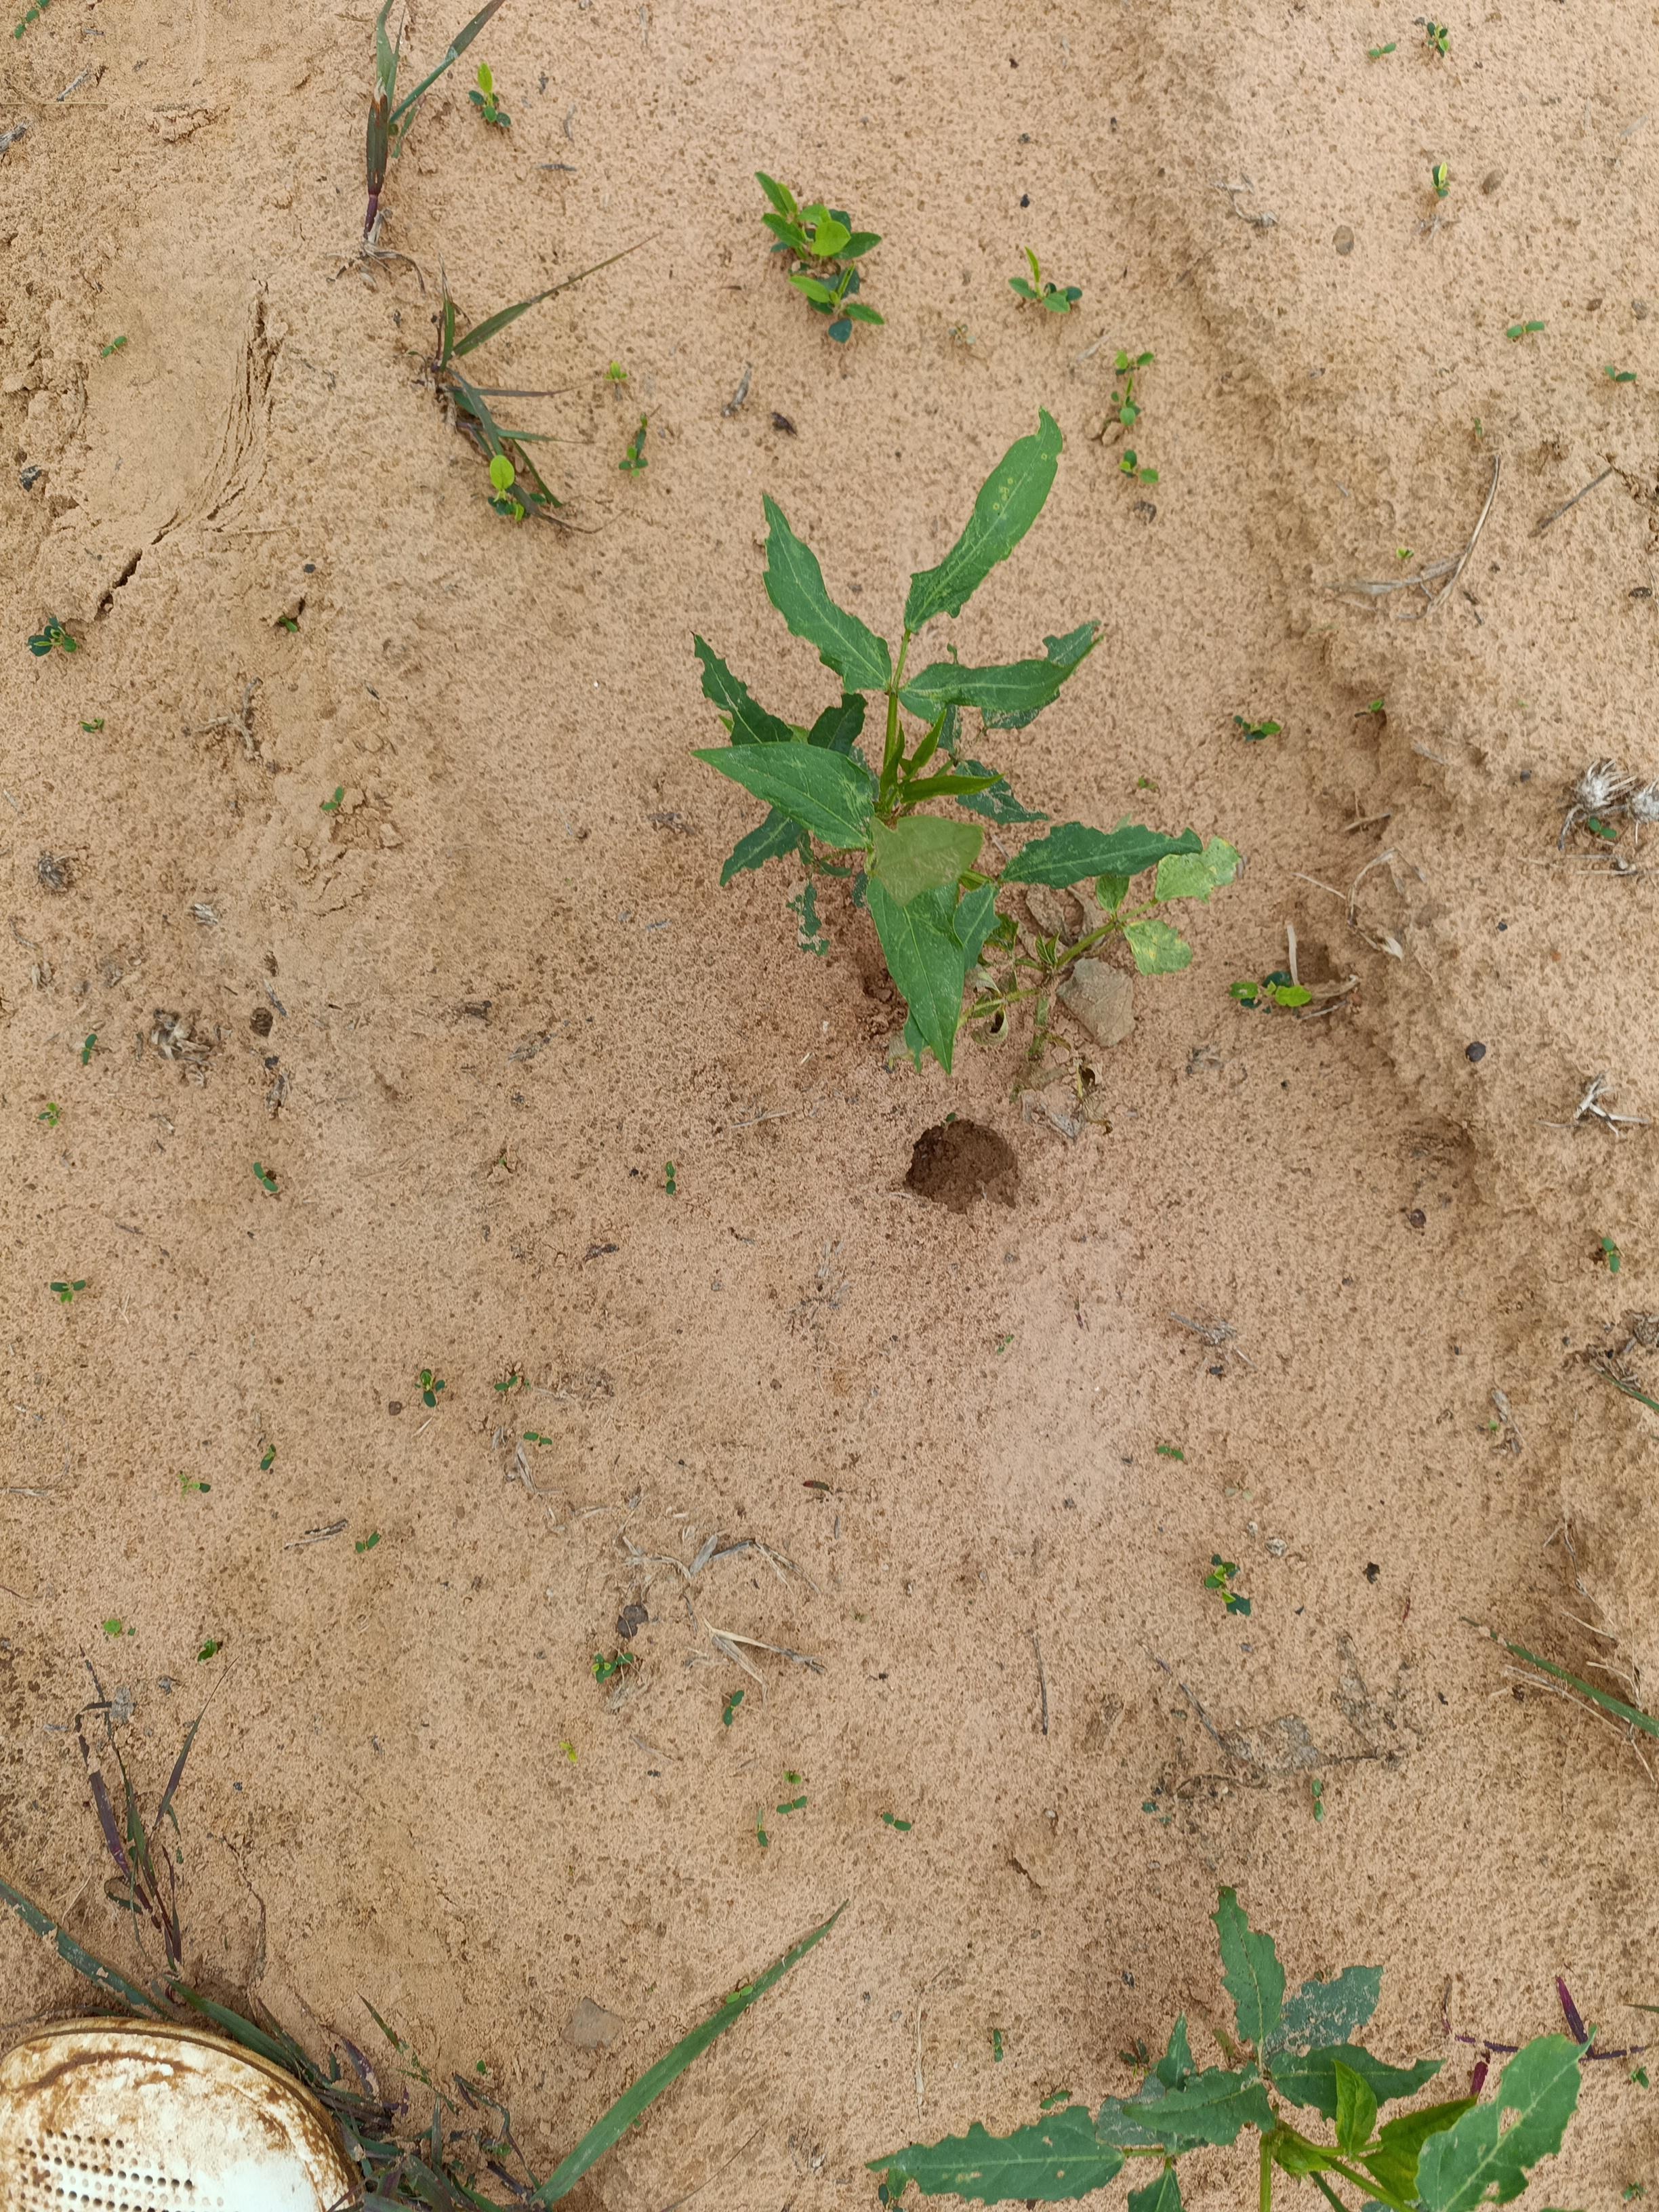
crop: cowpea
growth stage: emergence
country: Nigeria
